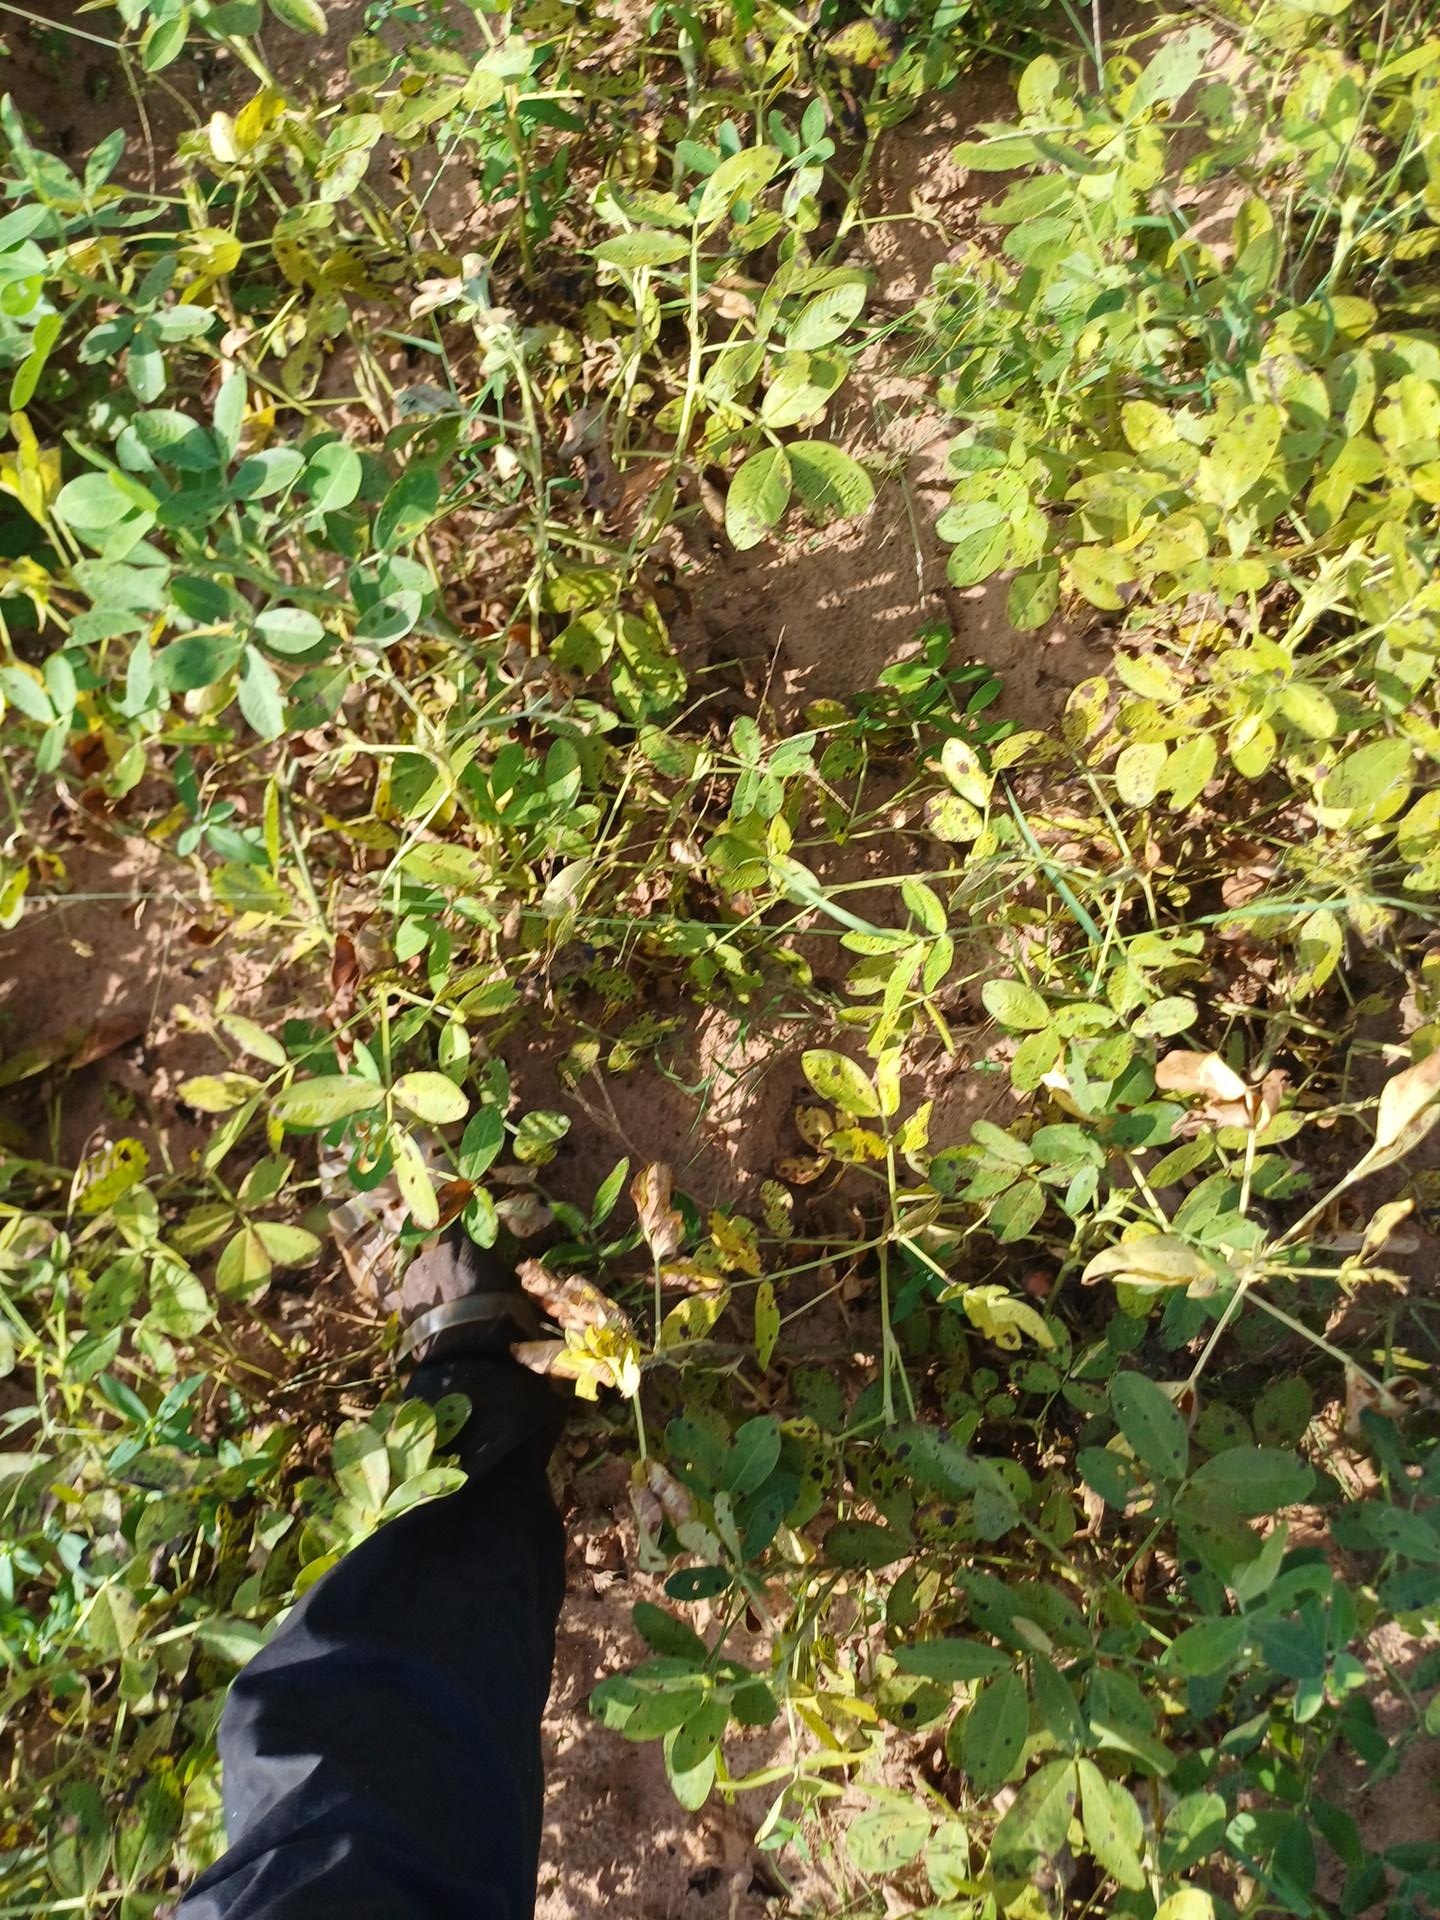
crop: groundnut
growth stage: flowering
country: Senegal
